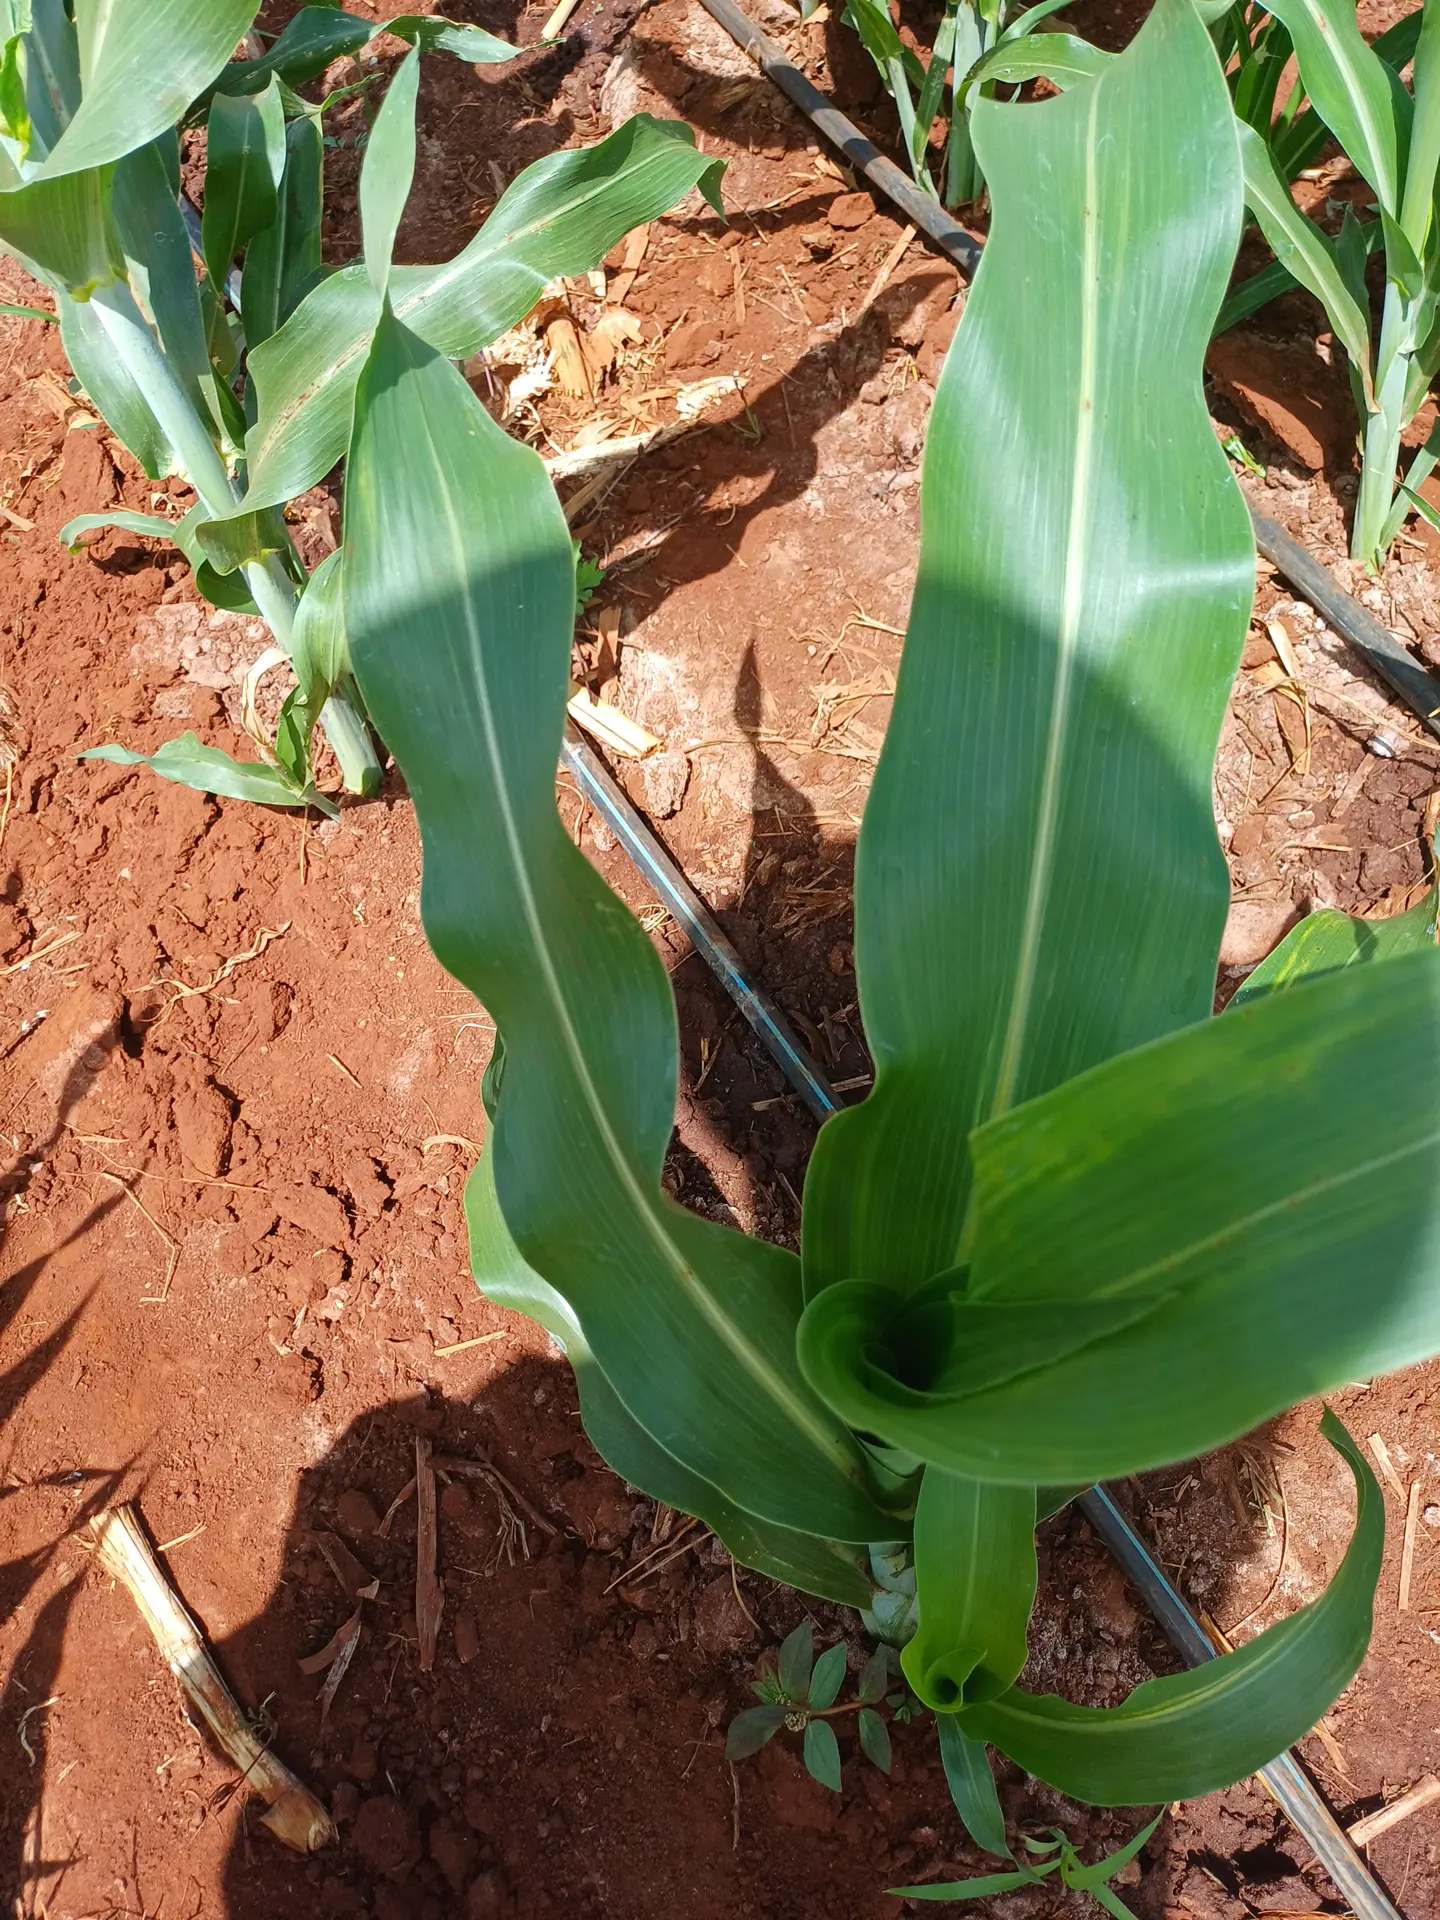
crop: sorghum
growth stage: vegetative
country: Kenya
